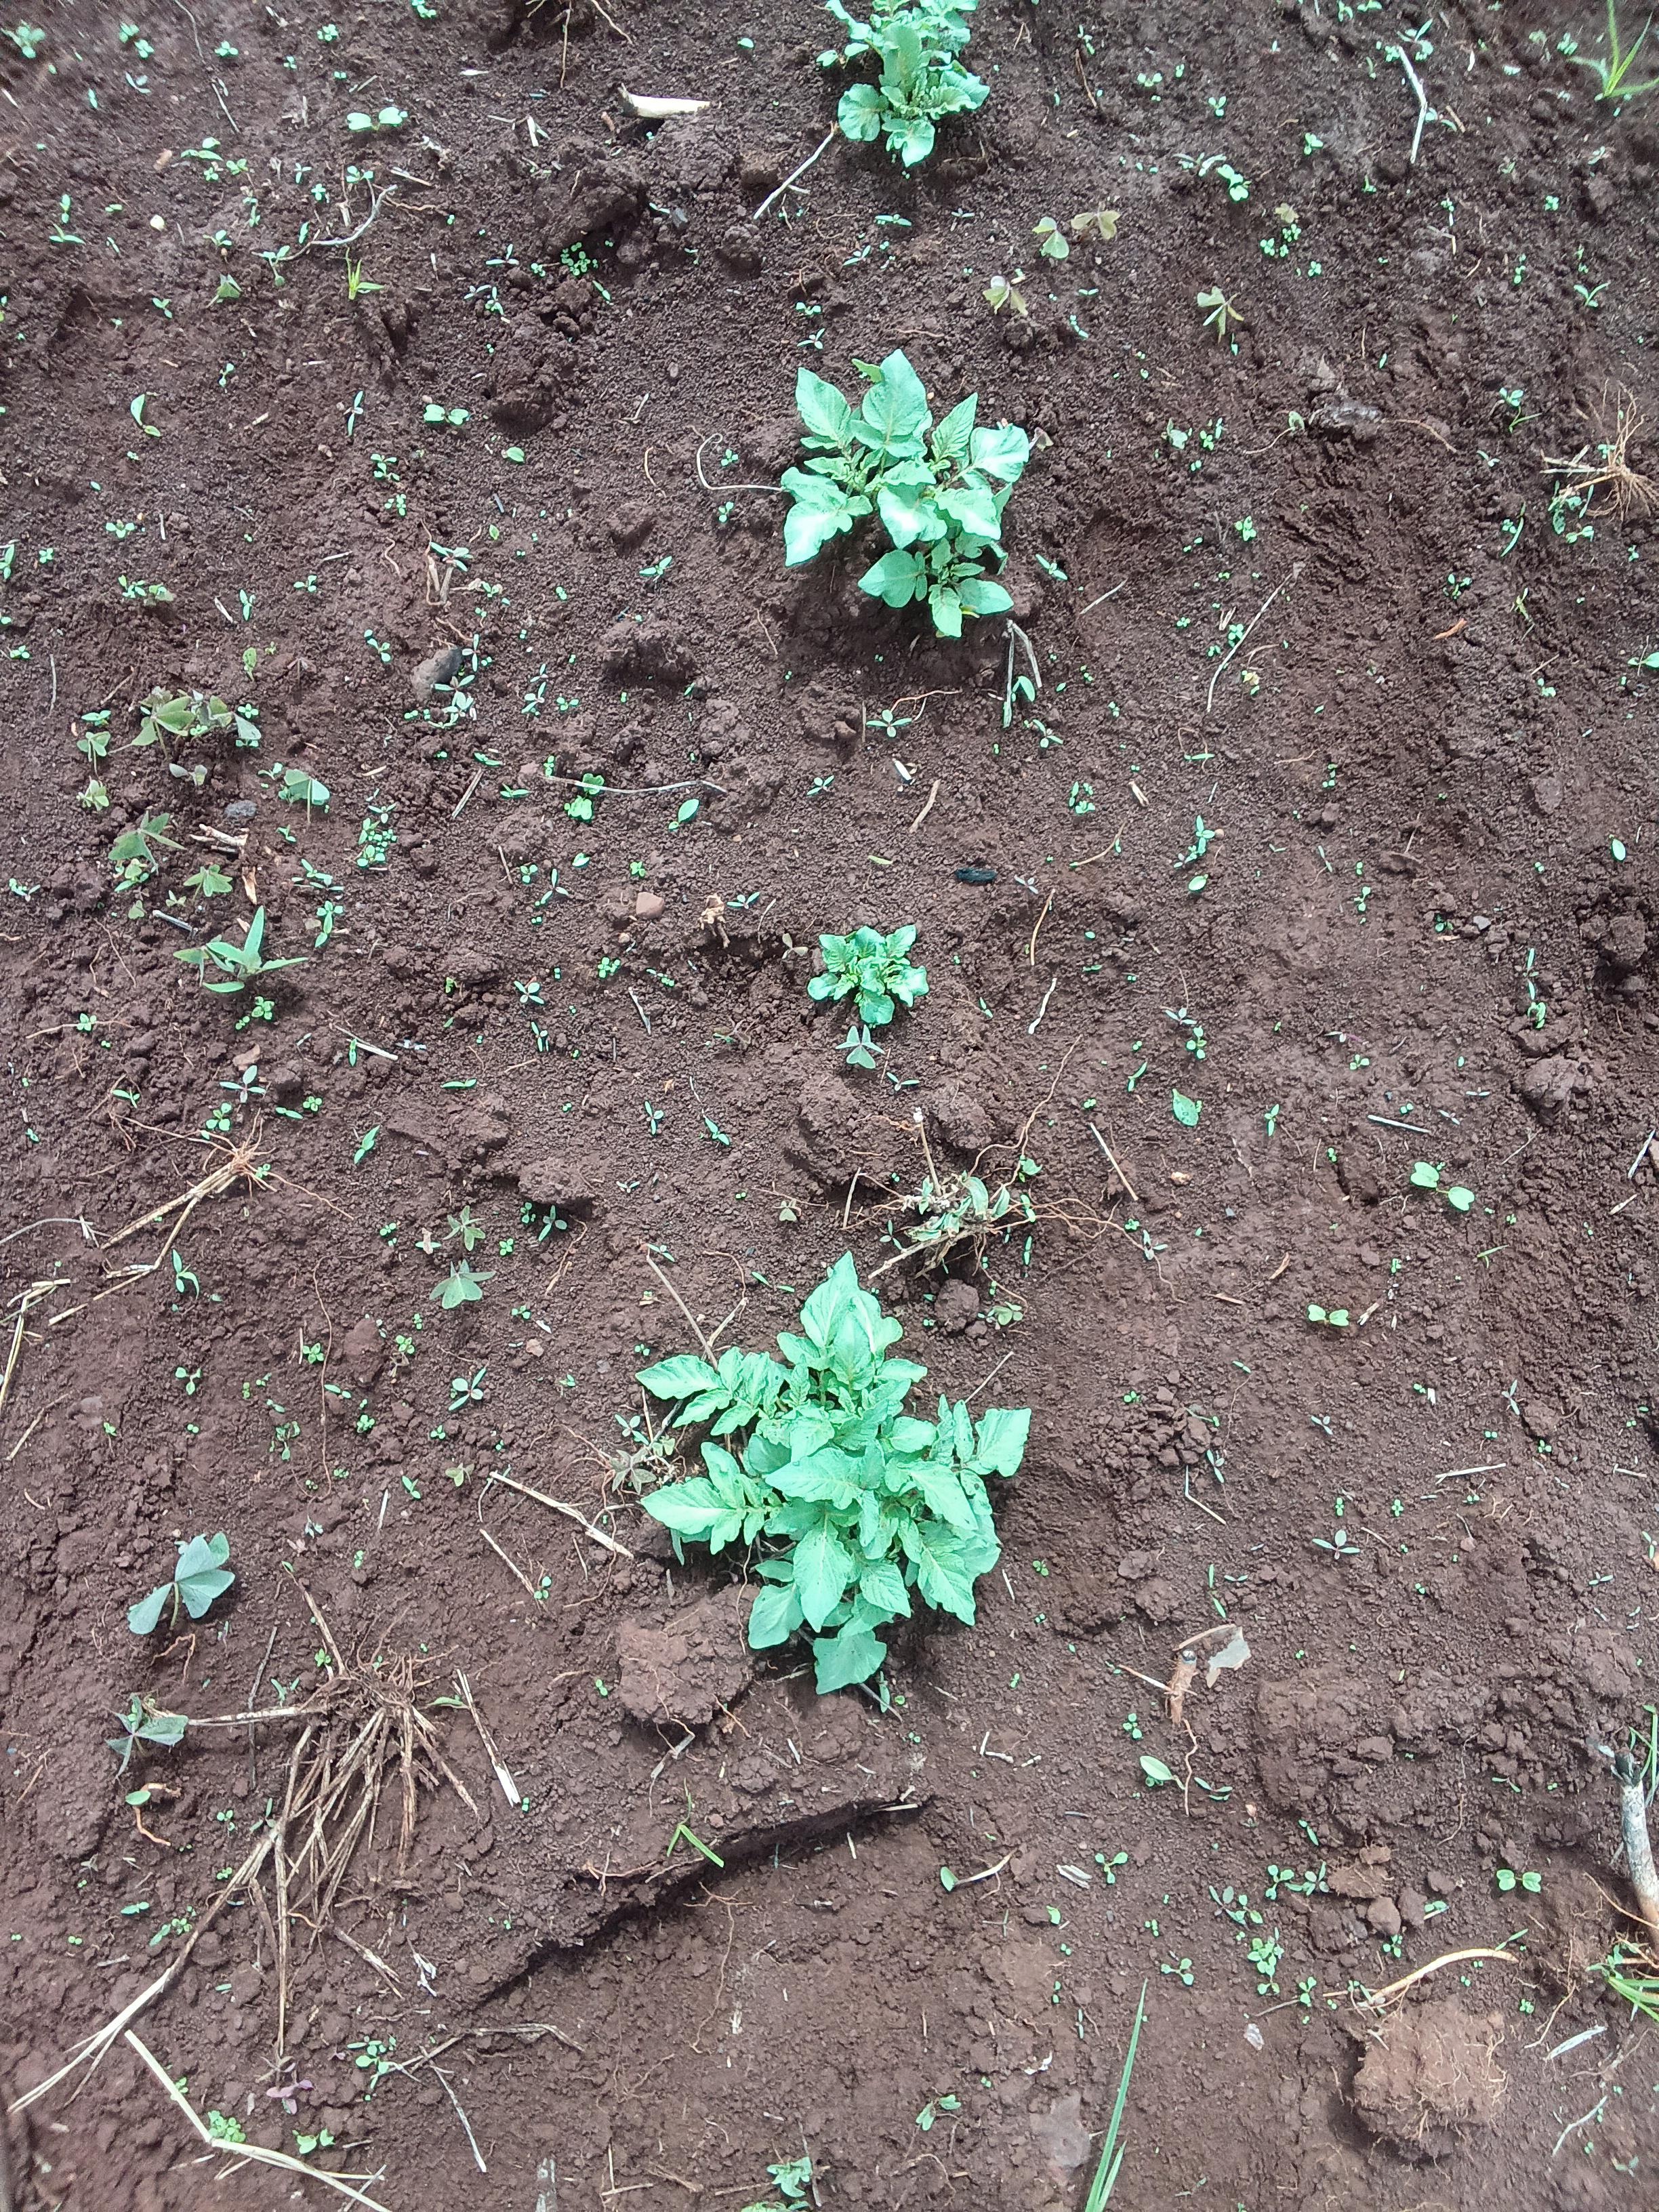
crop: potato
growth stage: sprouting emergence
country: Kenya
